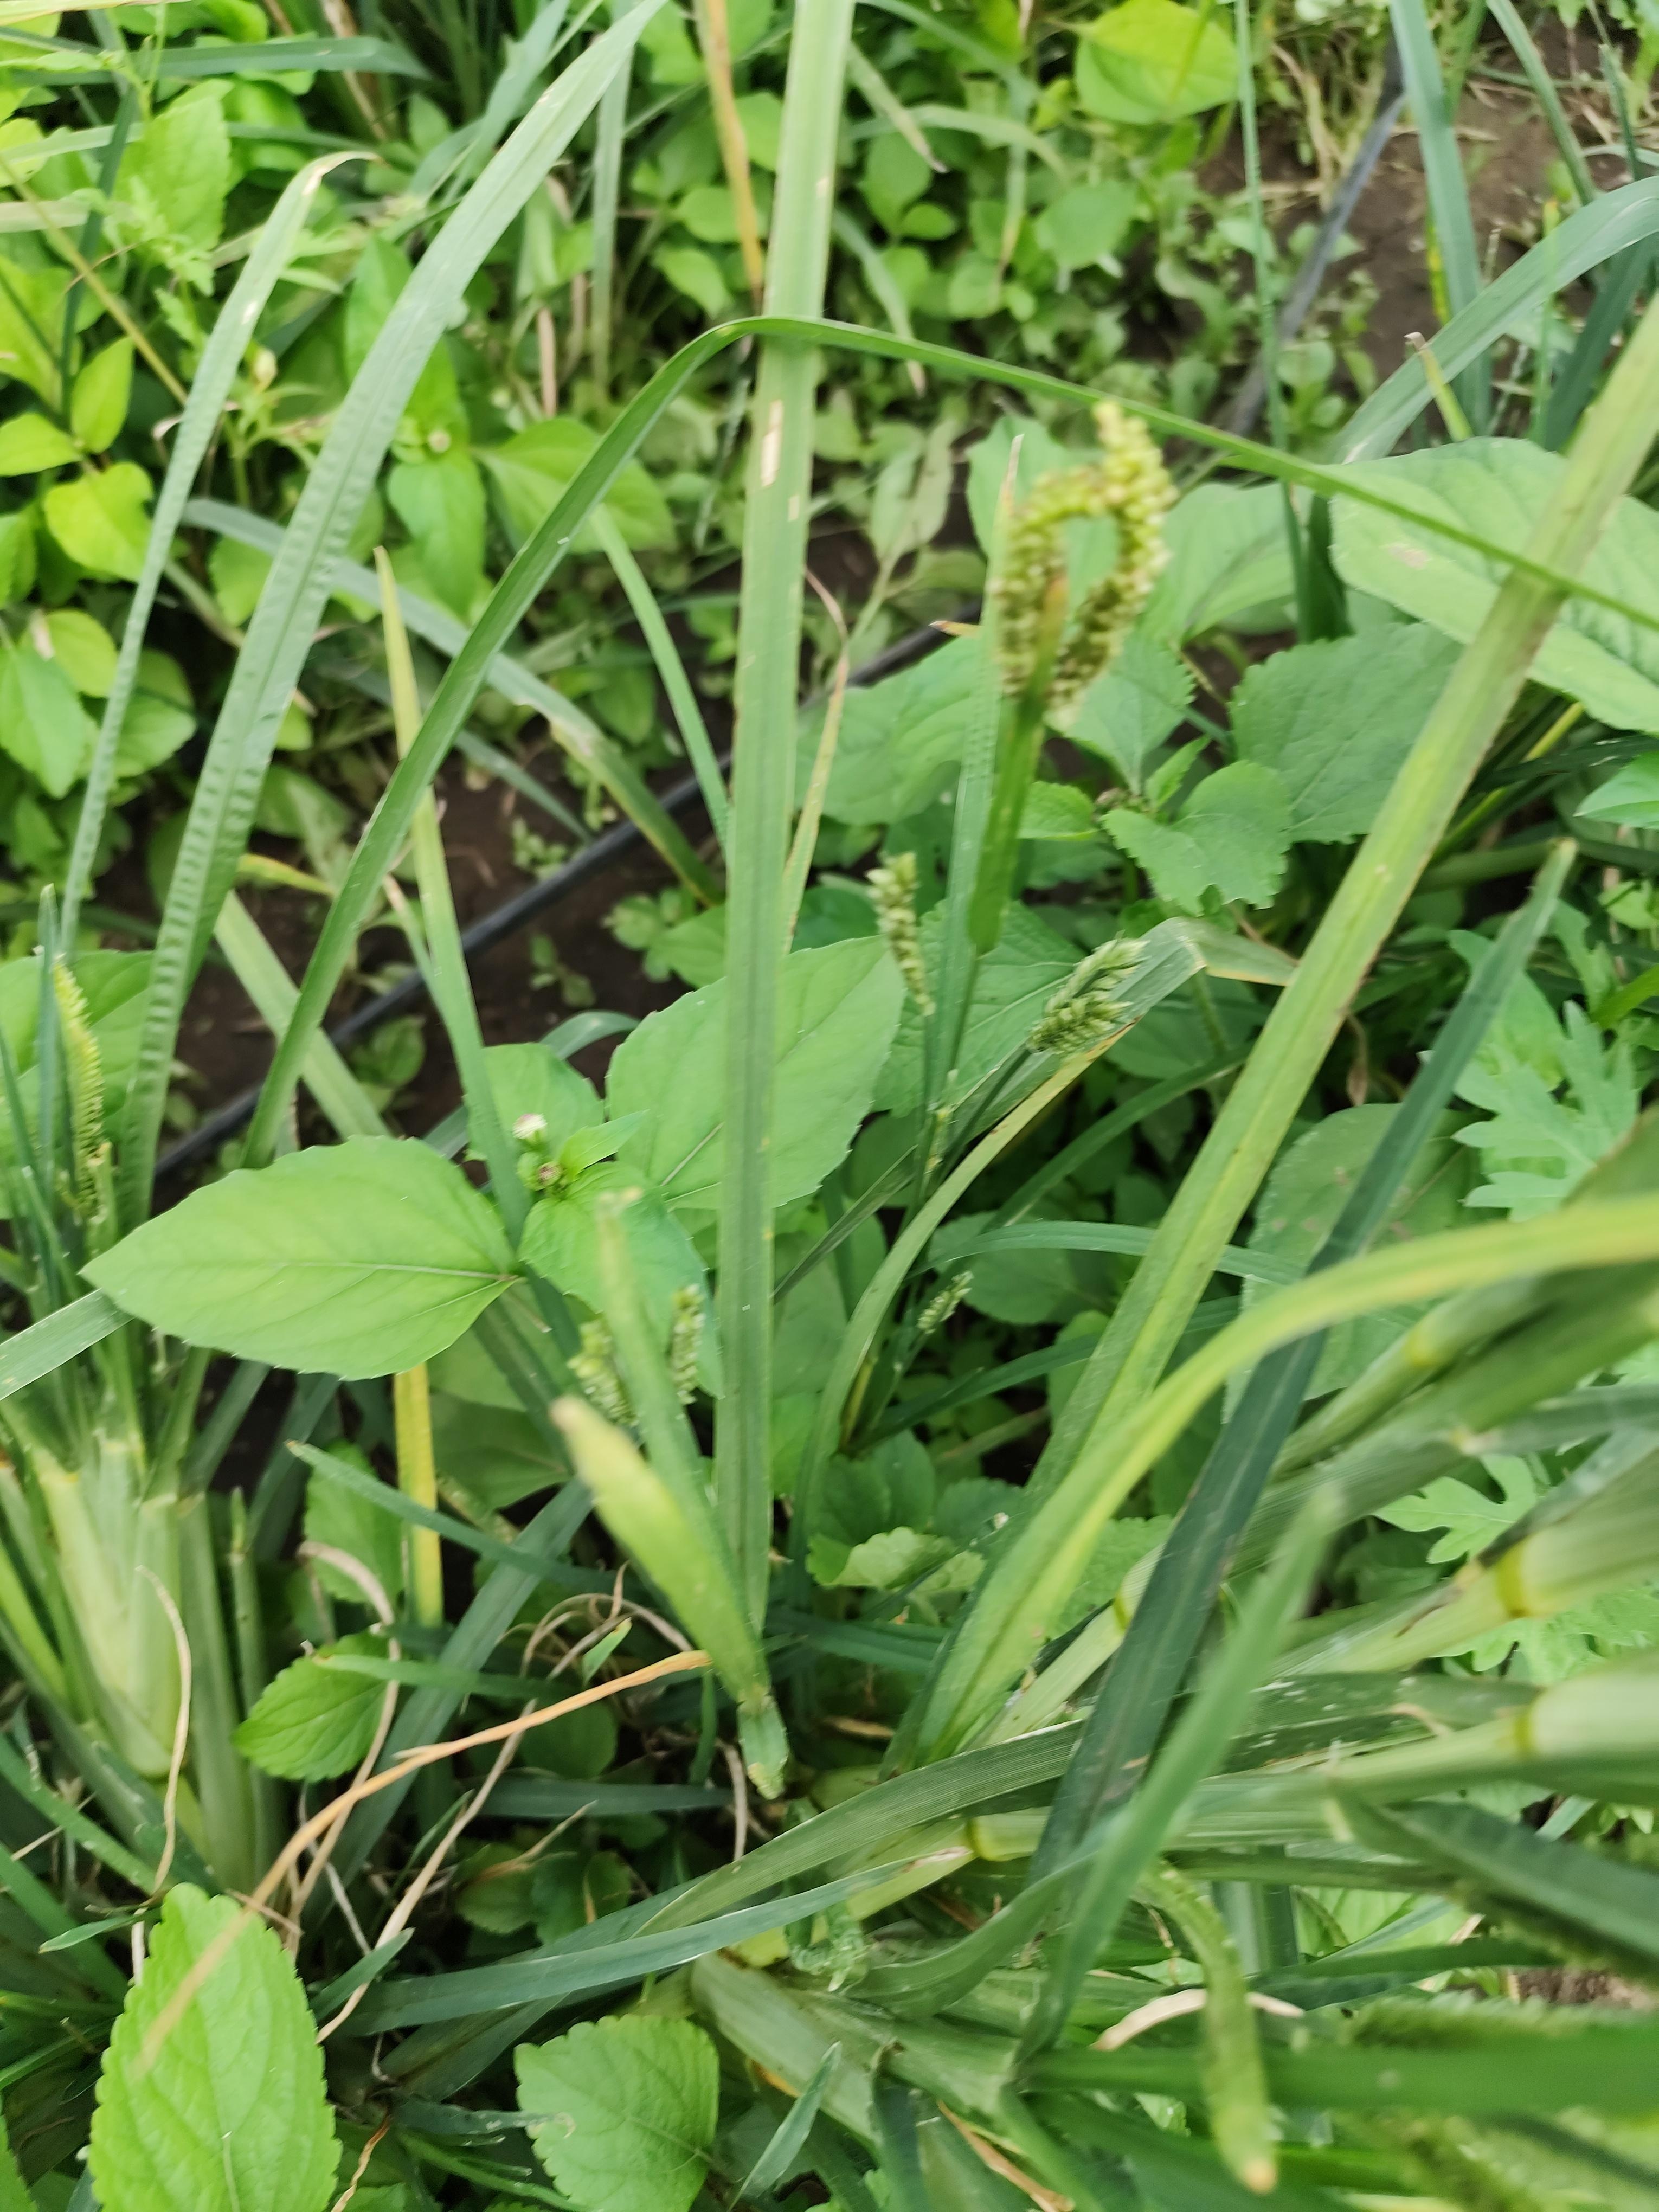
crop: finger millet
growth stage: heading tuber
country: Tanzania
